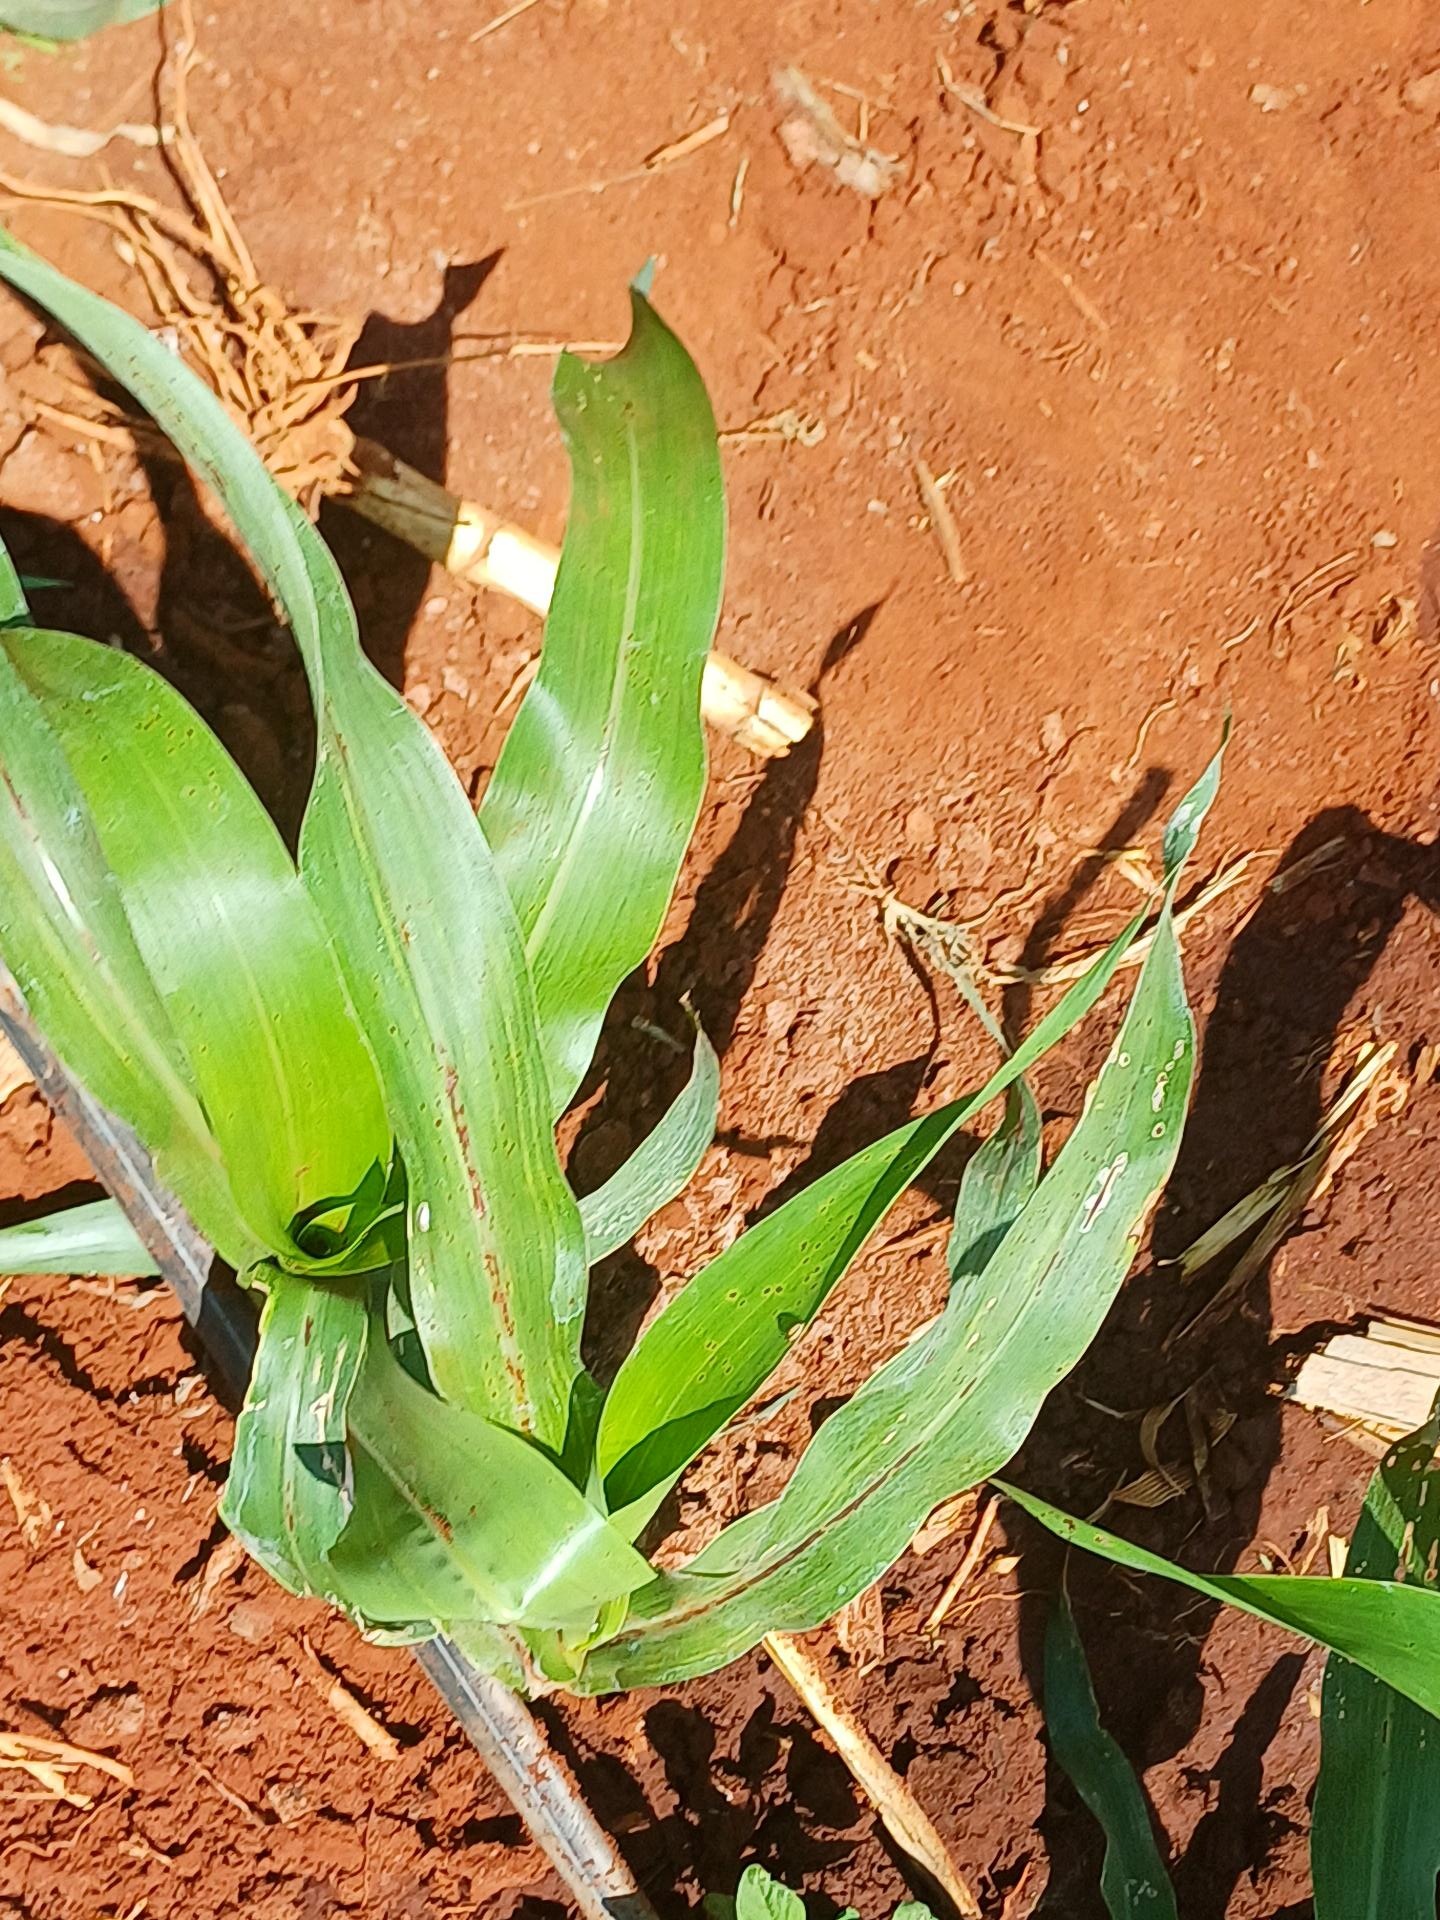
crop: sorghum
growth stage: vegetative
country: Kenya
